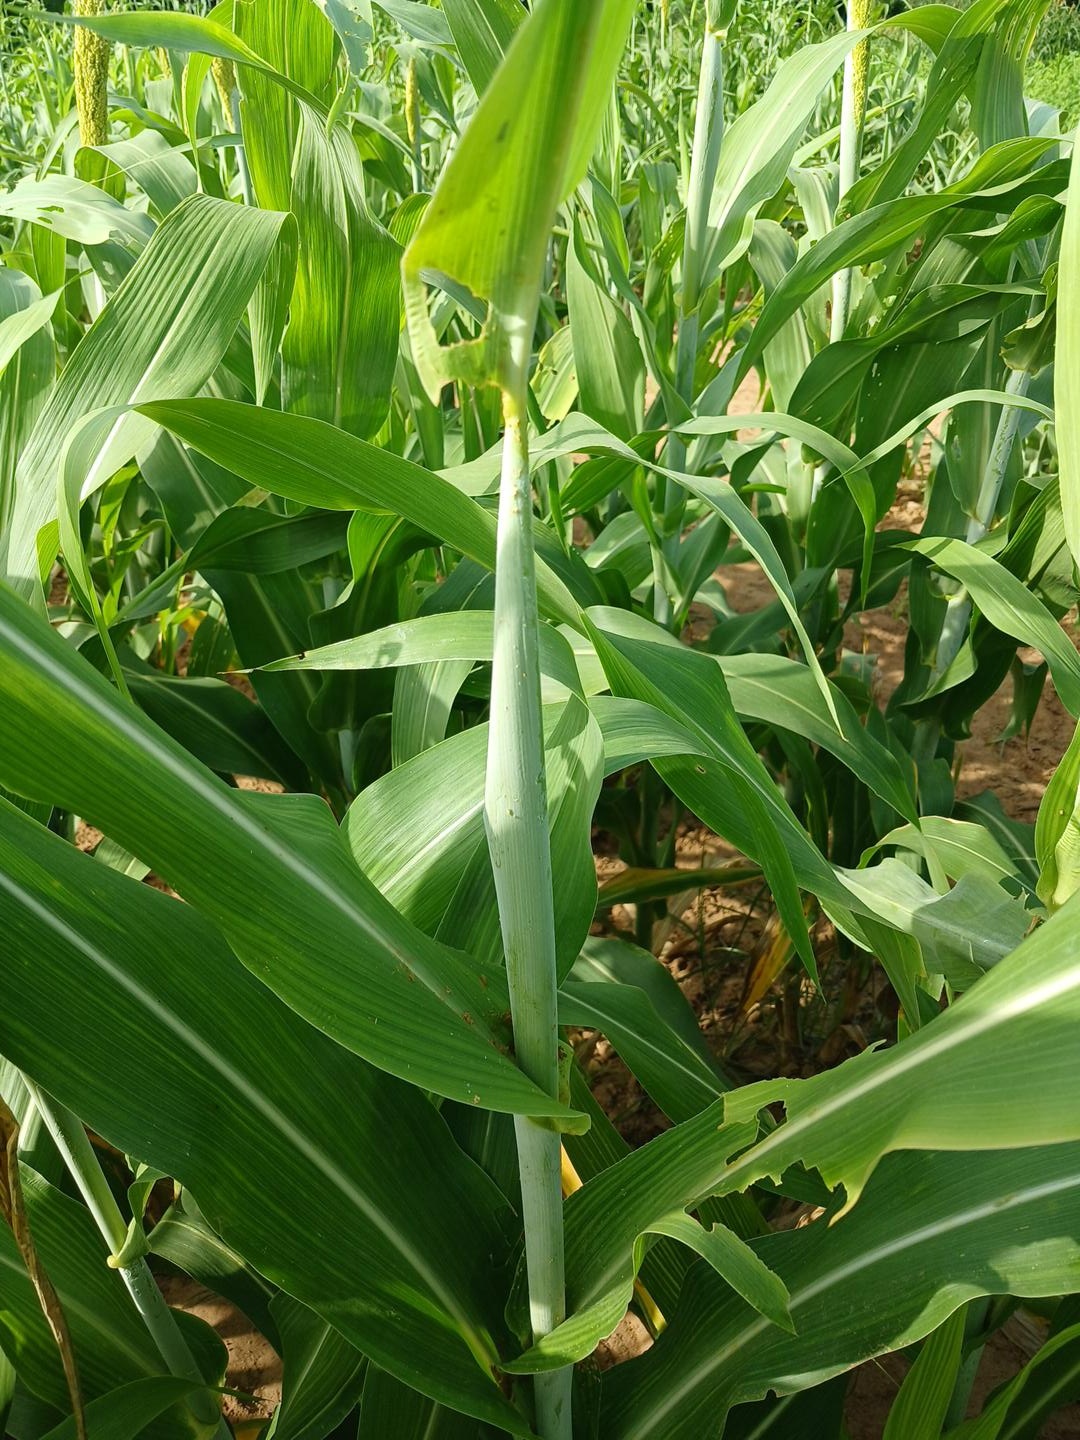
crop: sorghum
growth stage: heading tuber
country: Senegal
